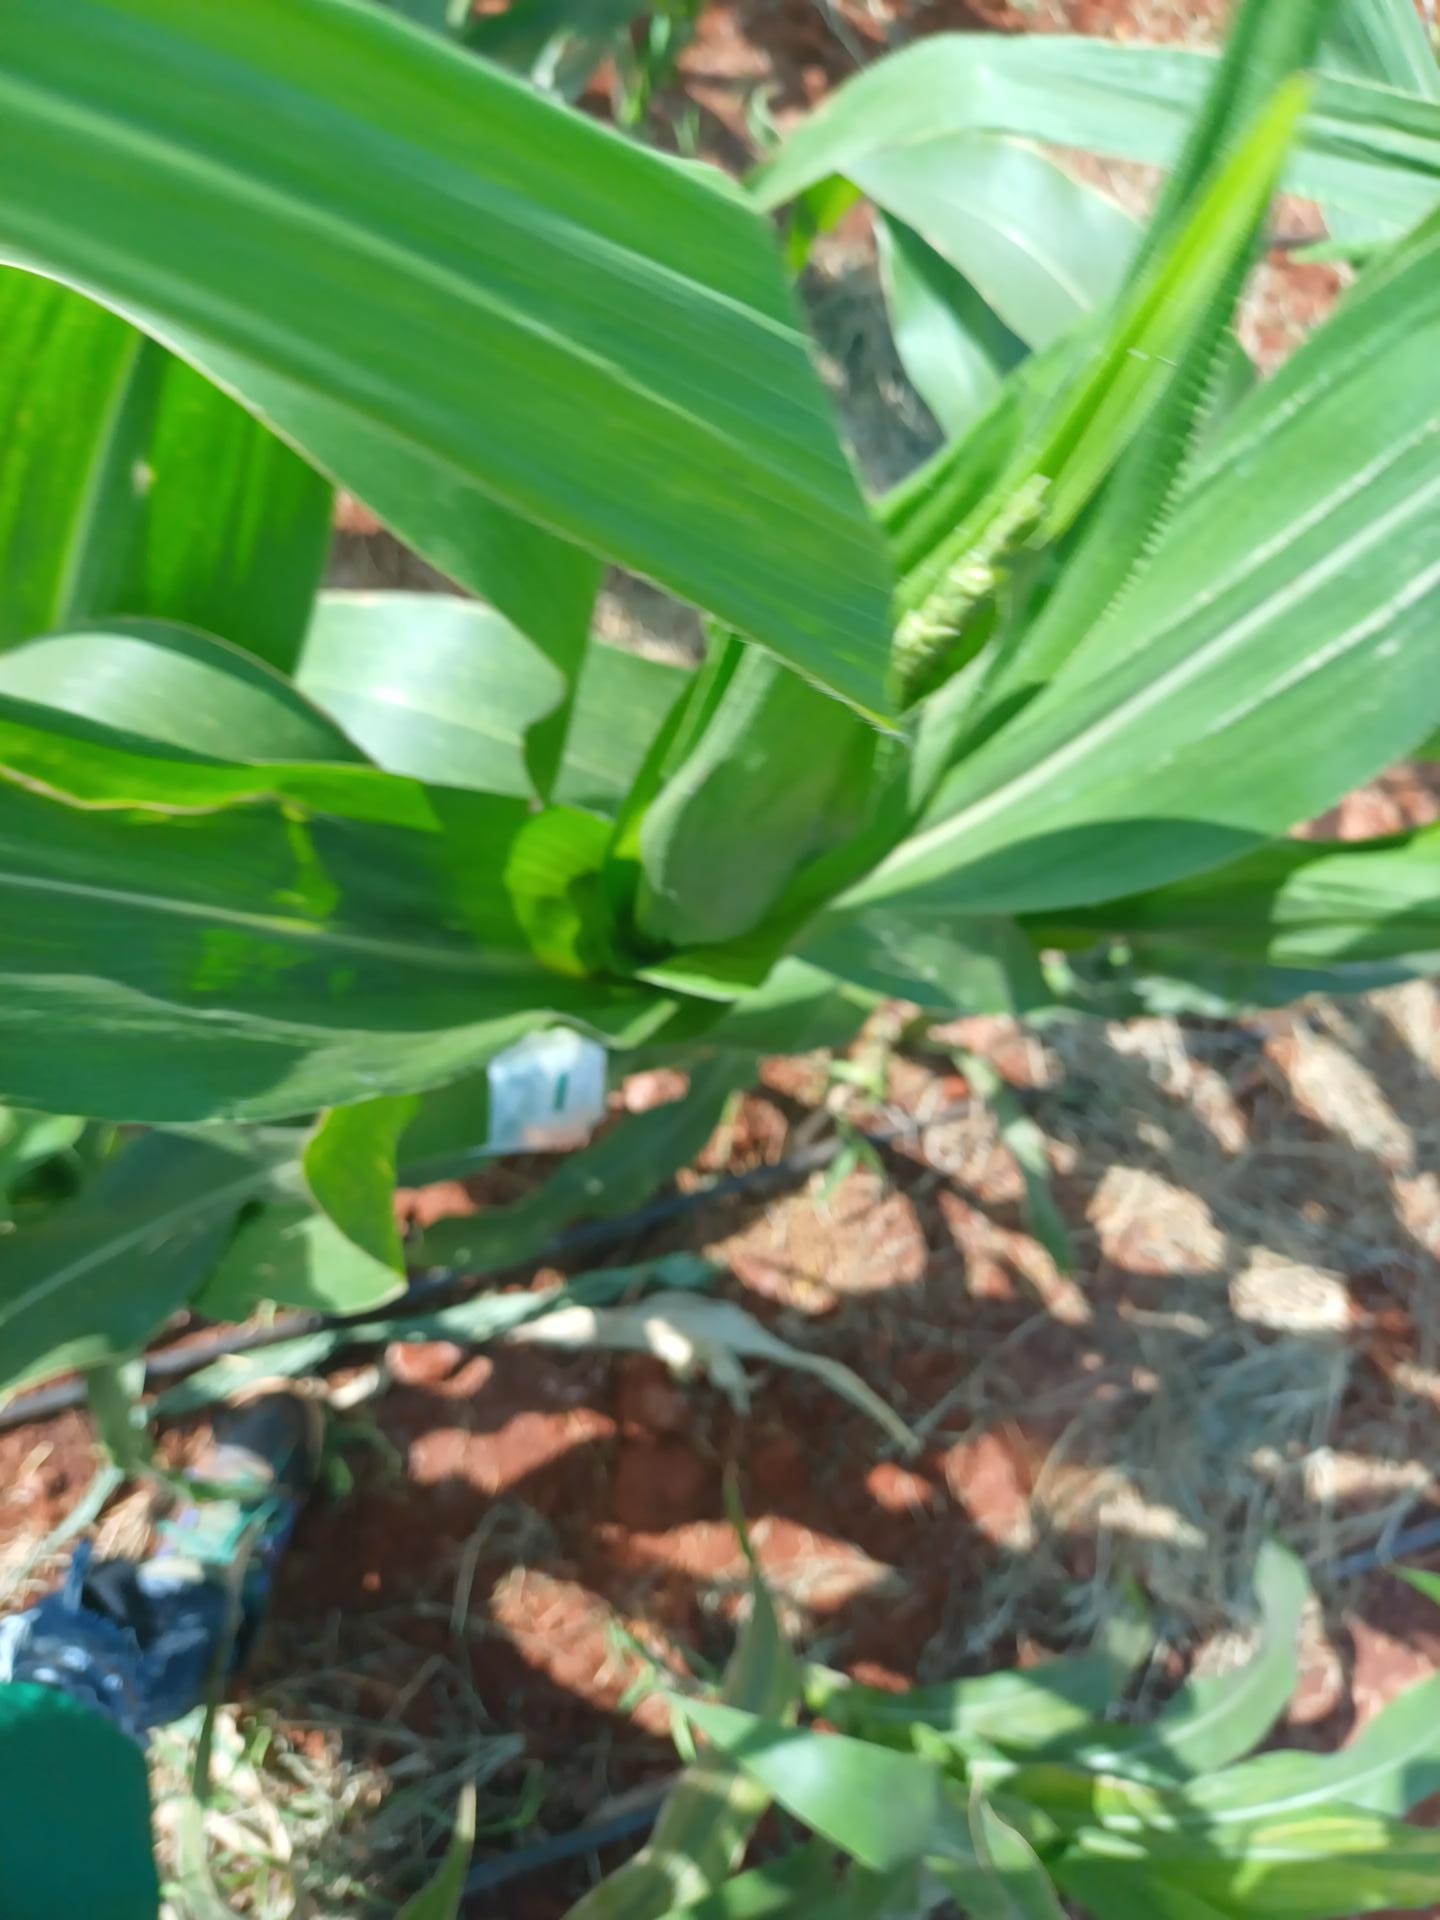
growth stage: flowering
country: Kenya
